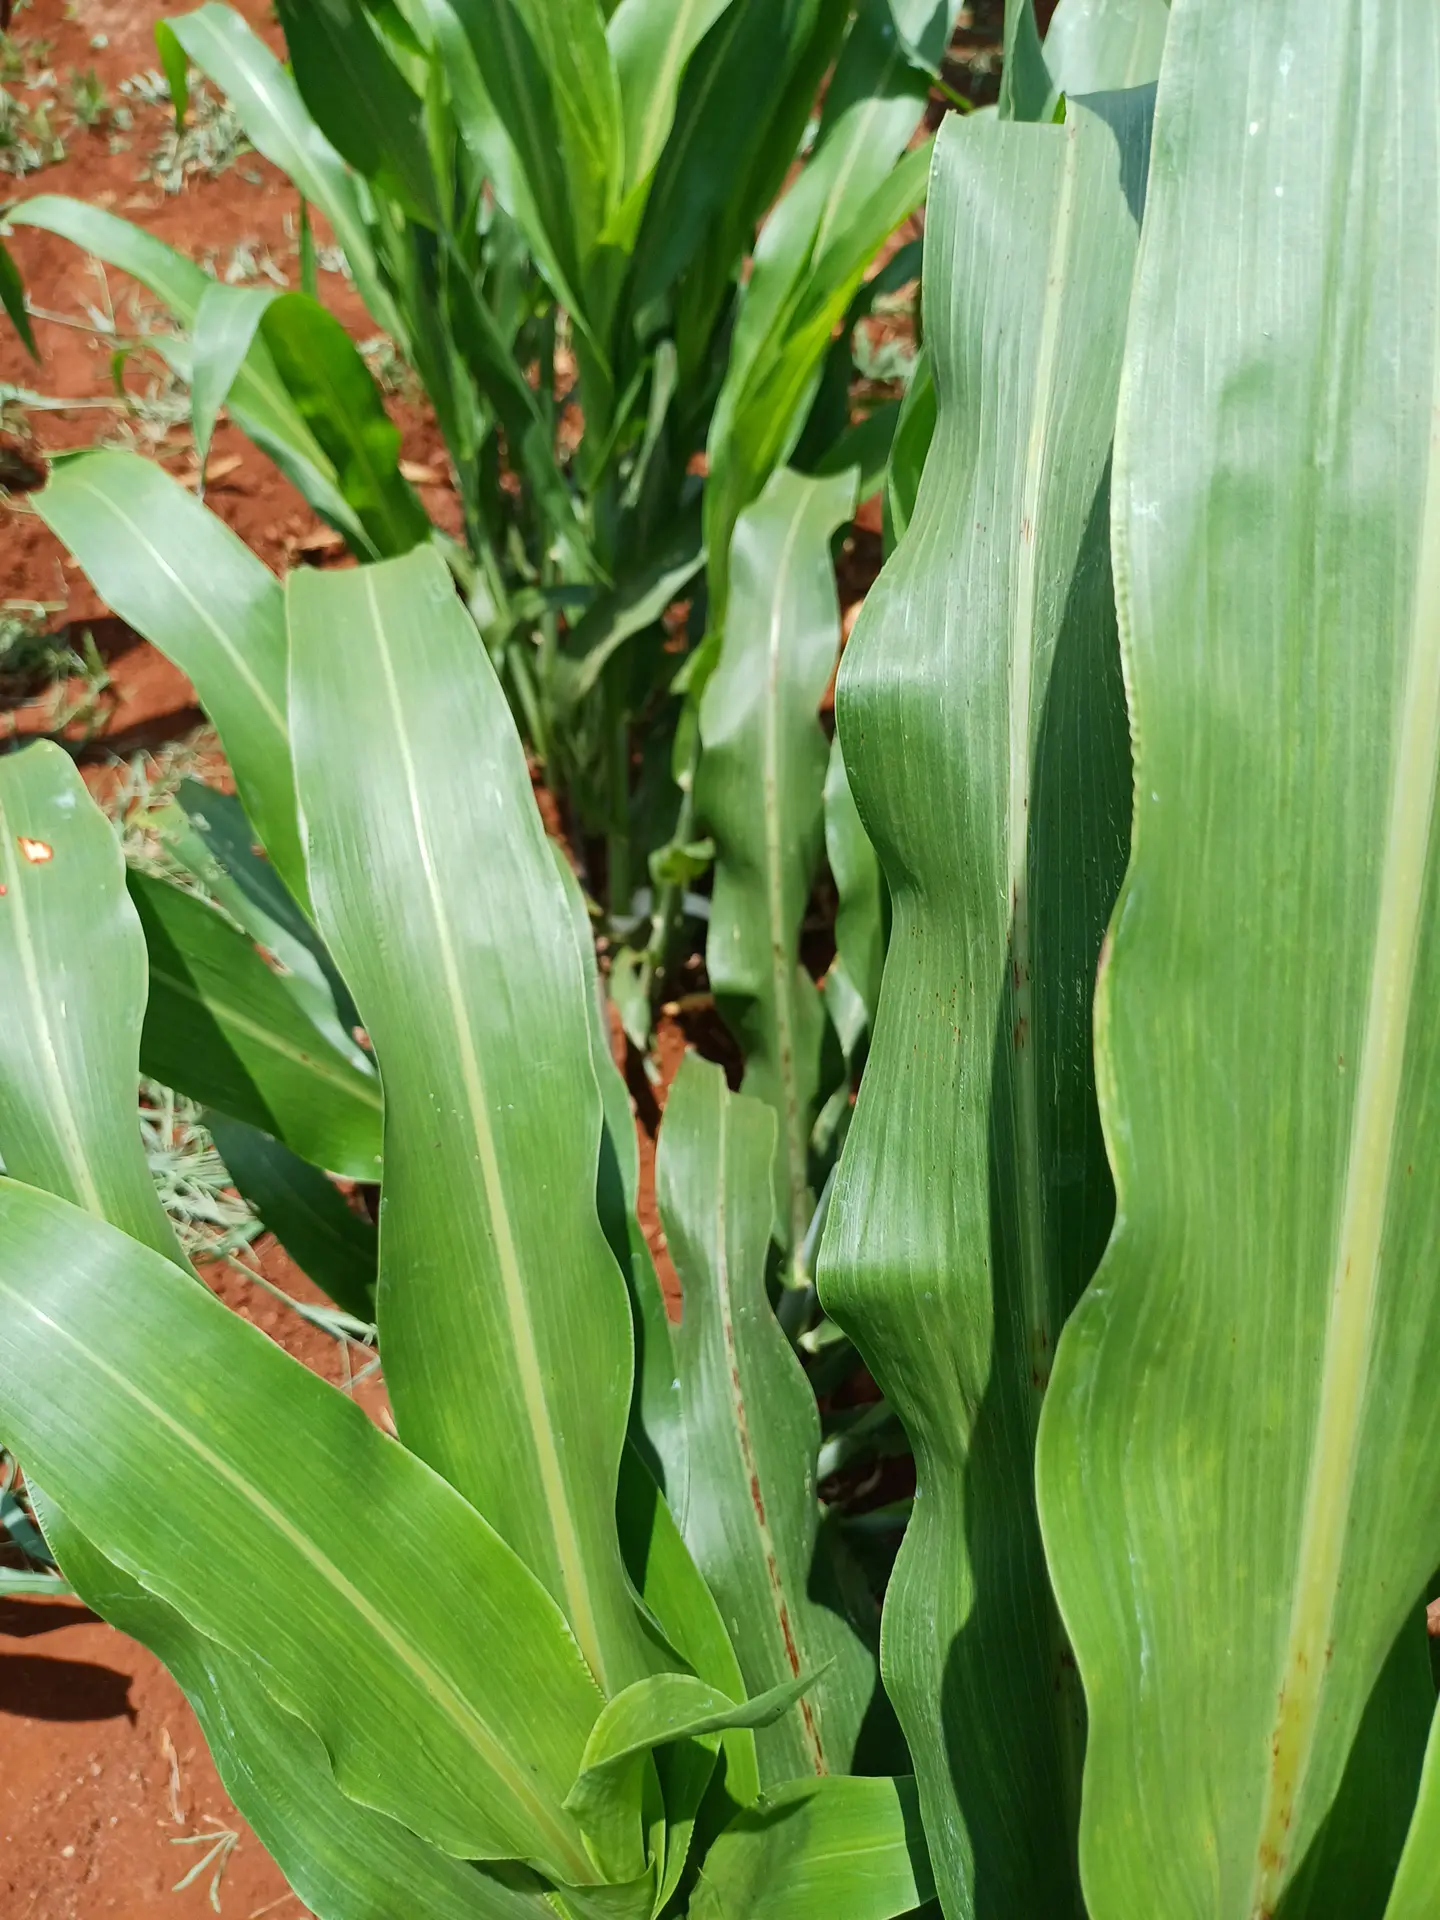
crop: sorghum
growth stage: vegetative
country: Kenya
